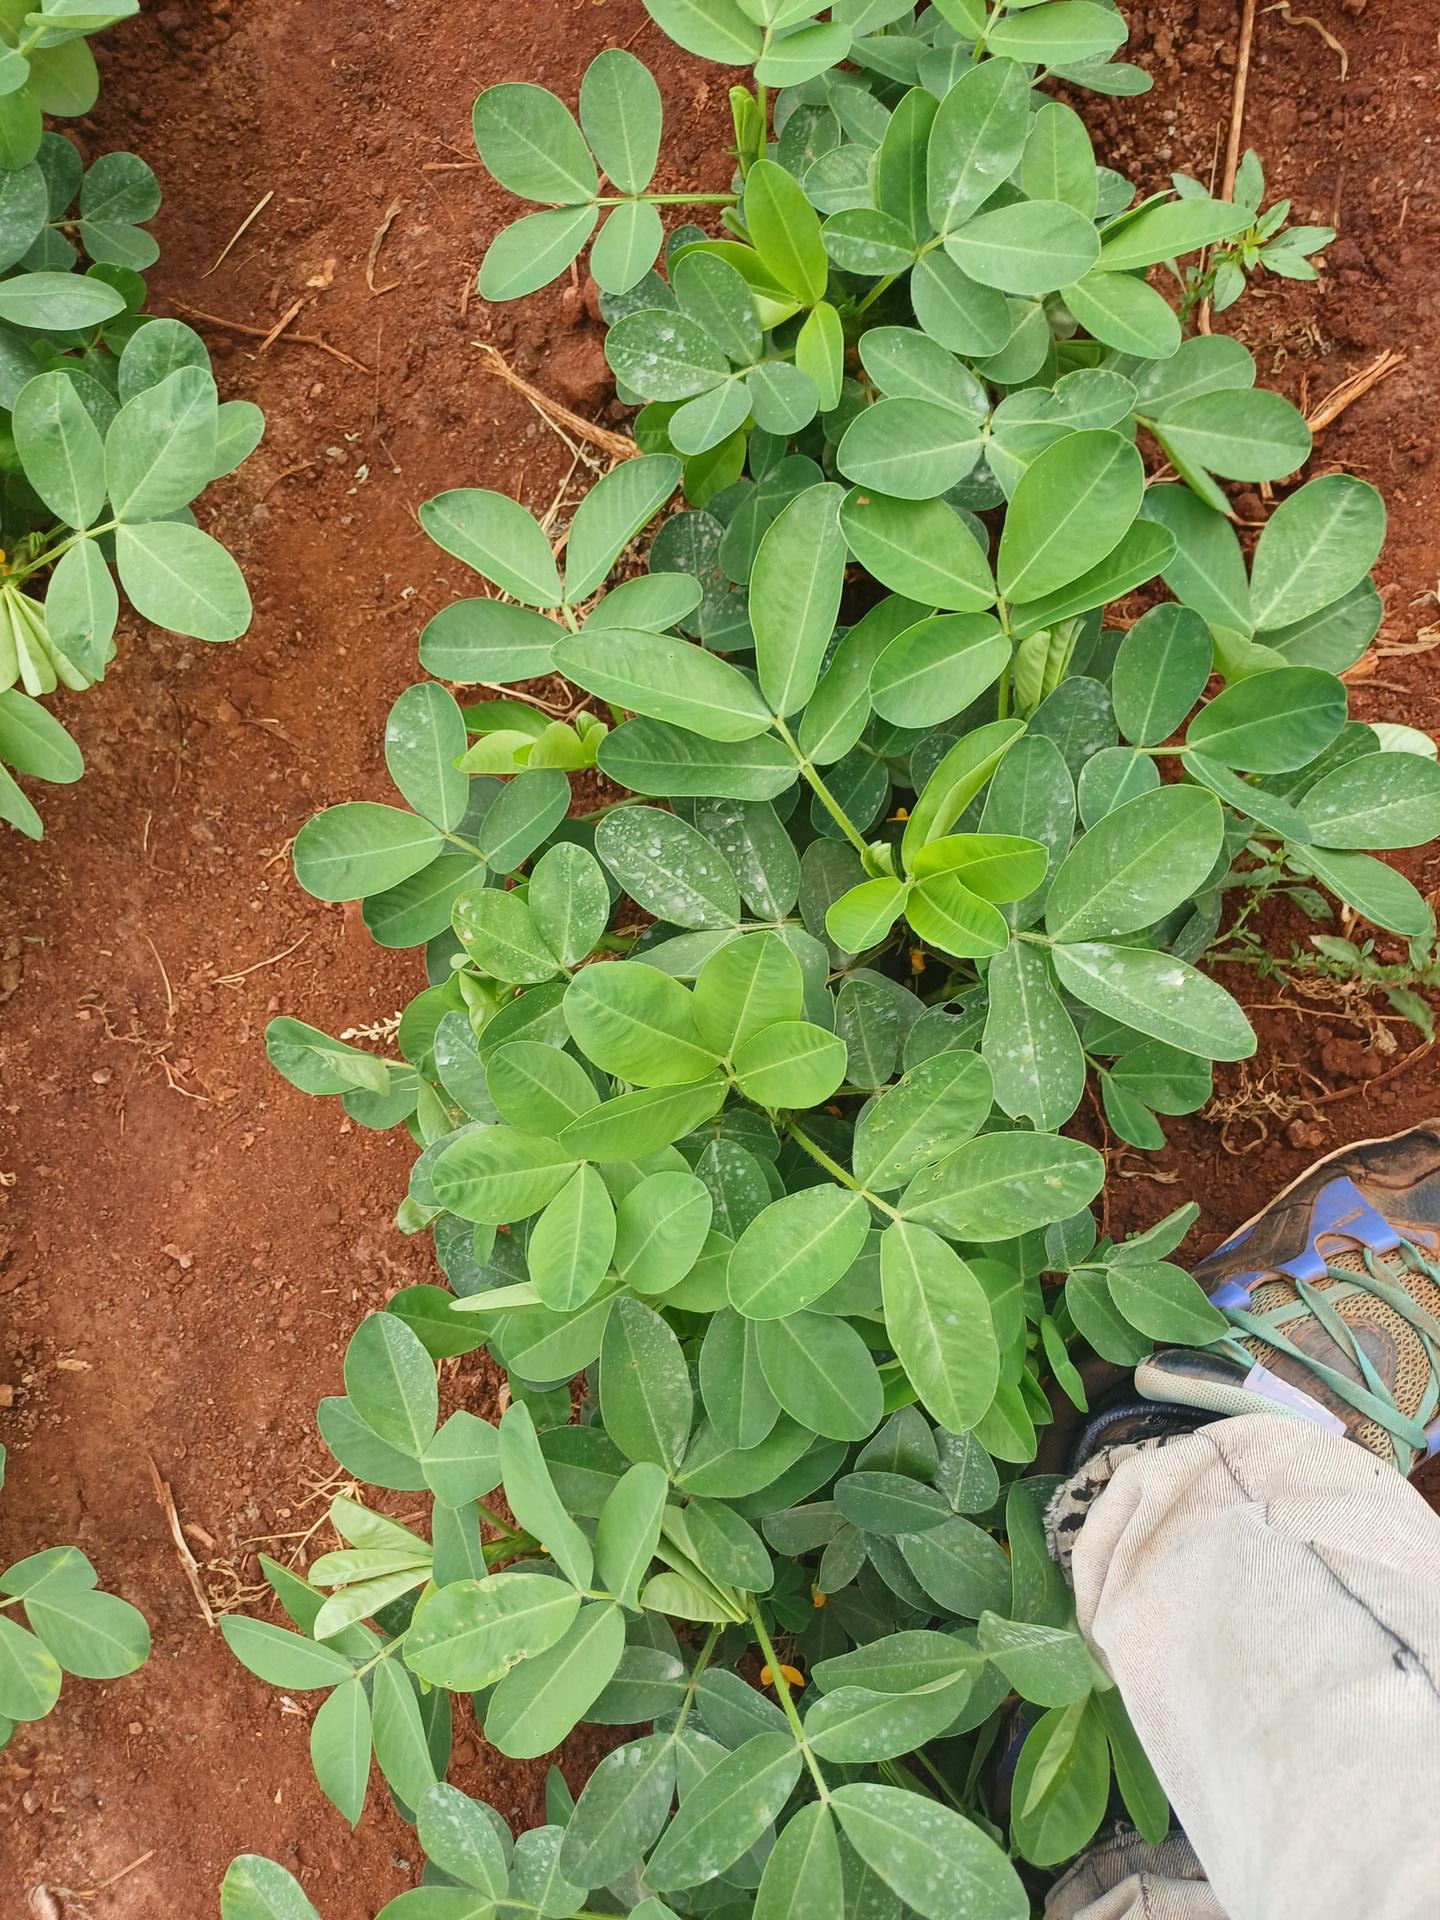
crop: groundnut
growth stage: flowering
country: Kenya
